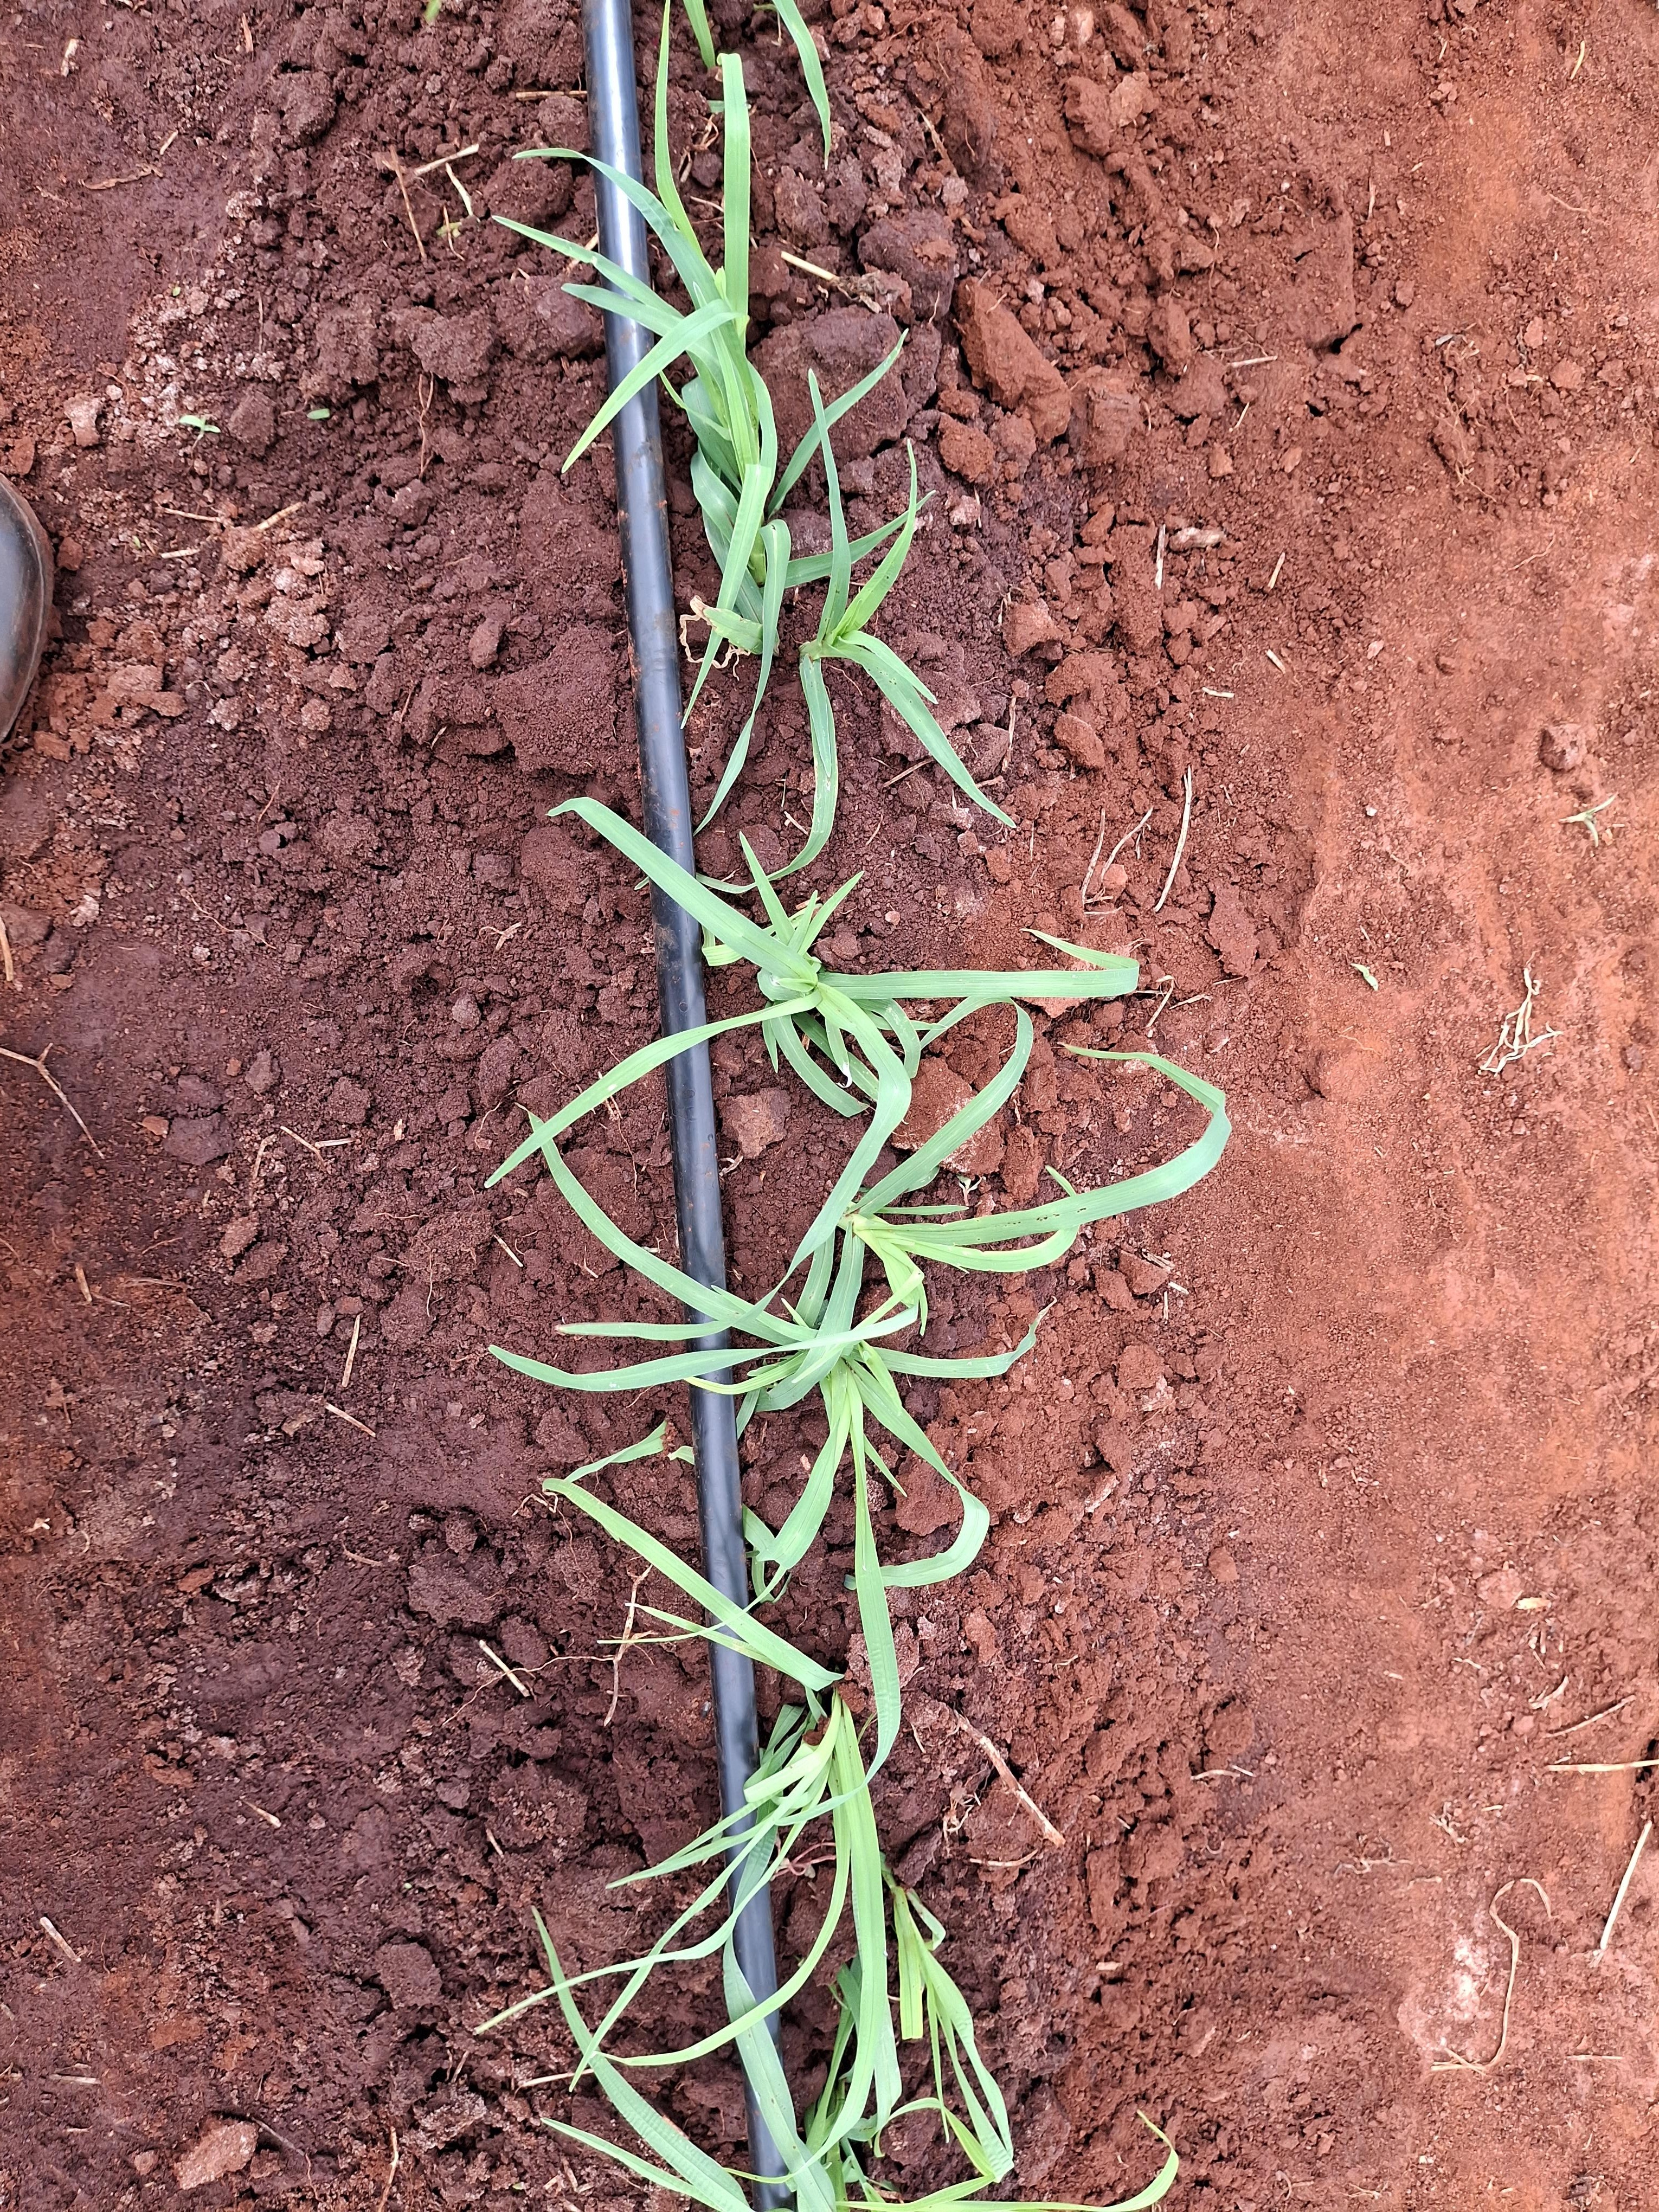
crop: finger millet
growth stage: vegetative
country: Kenya
